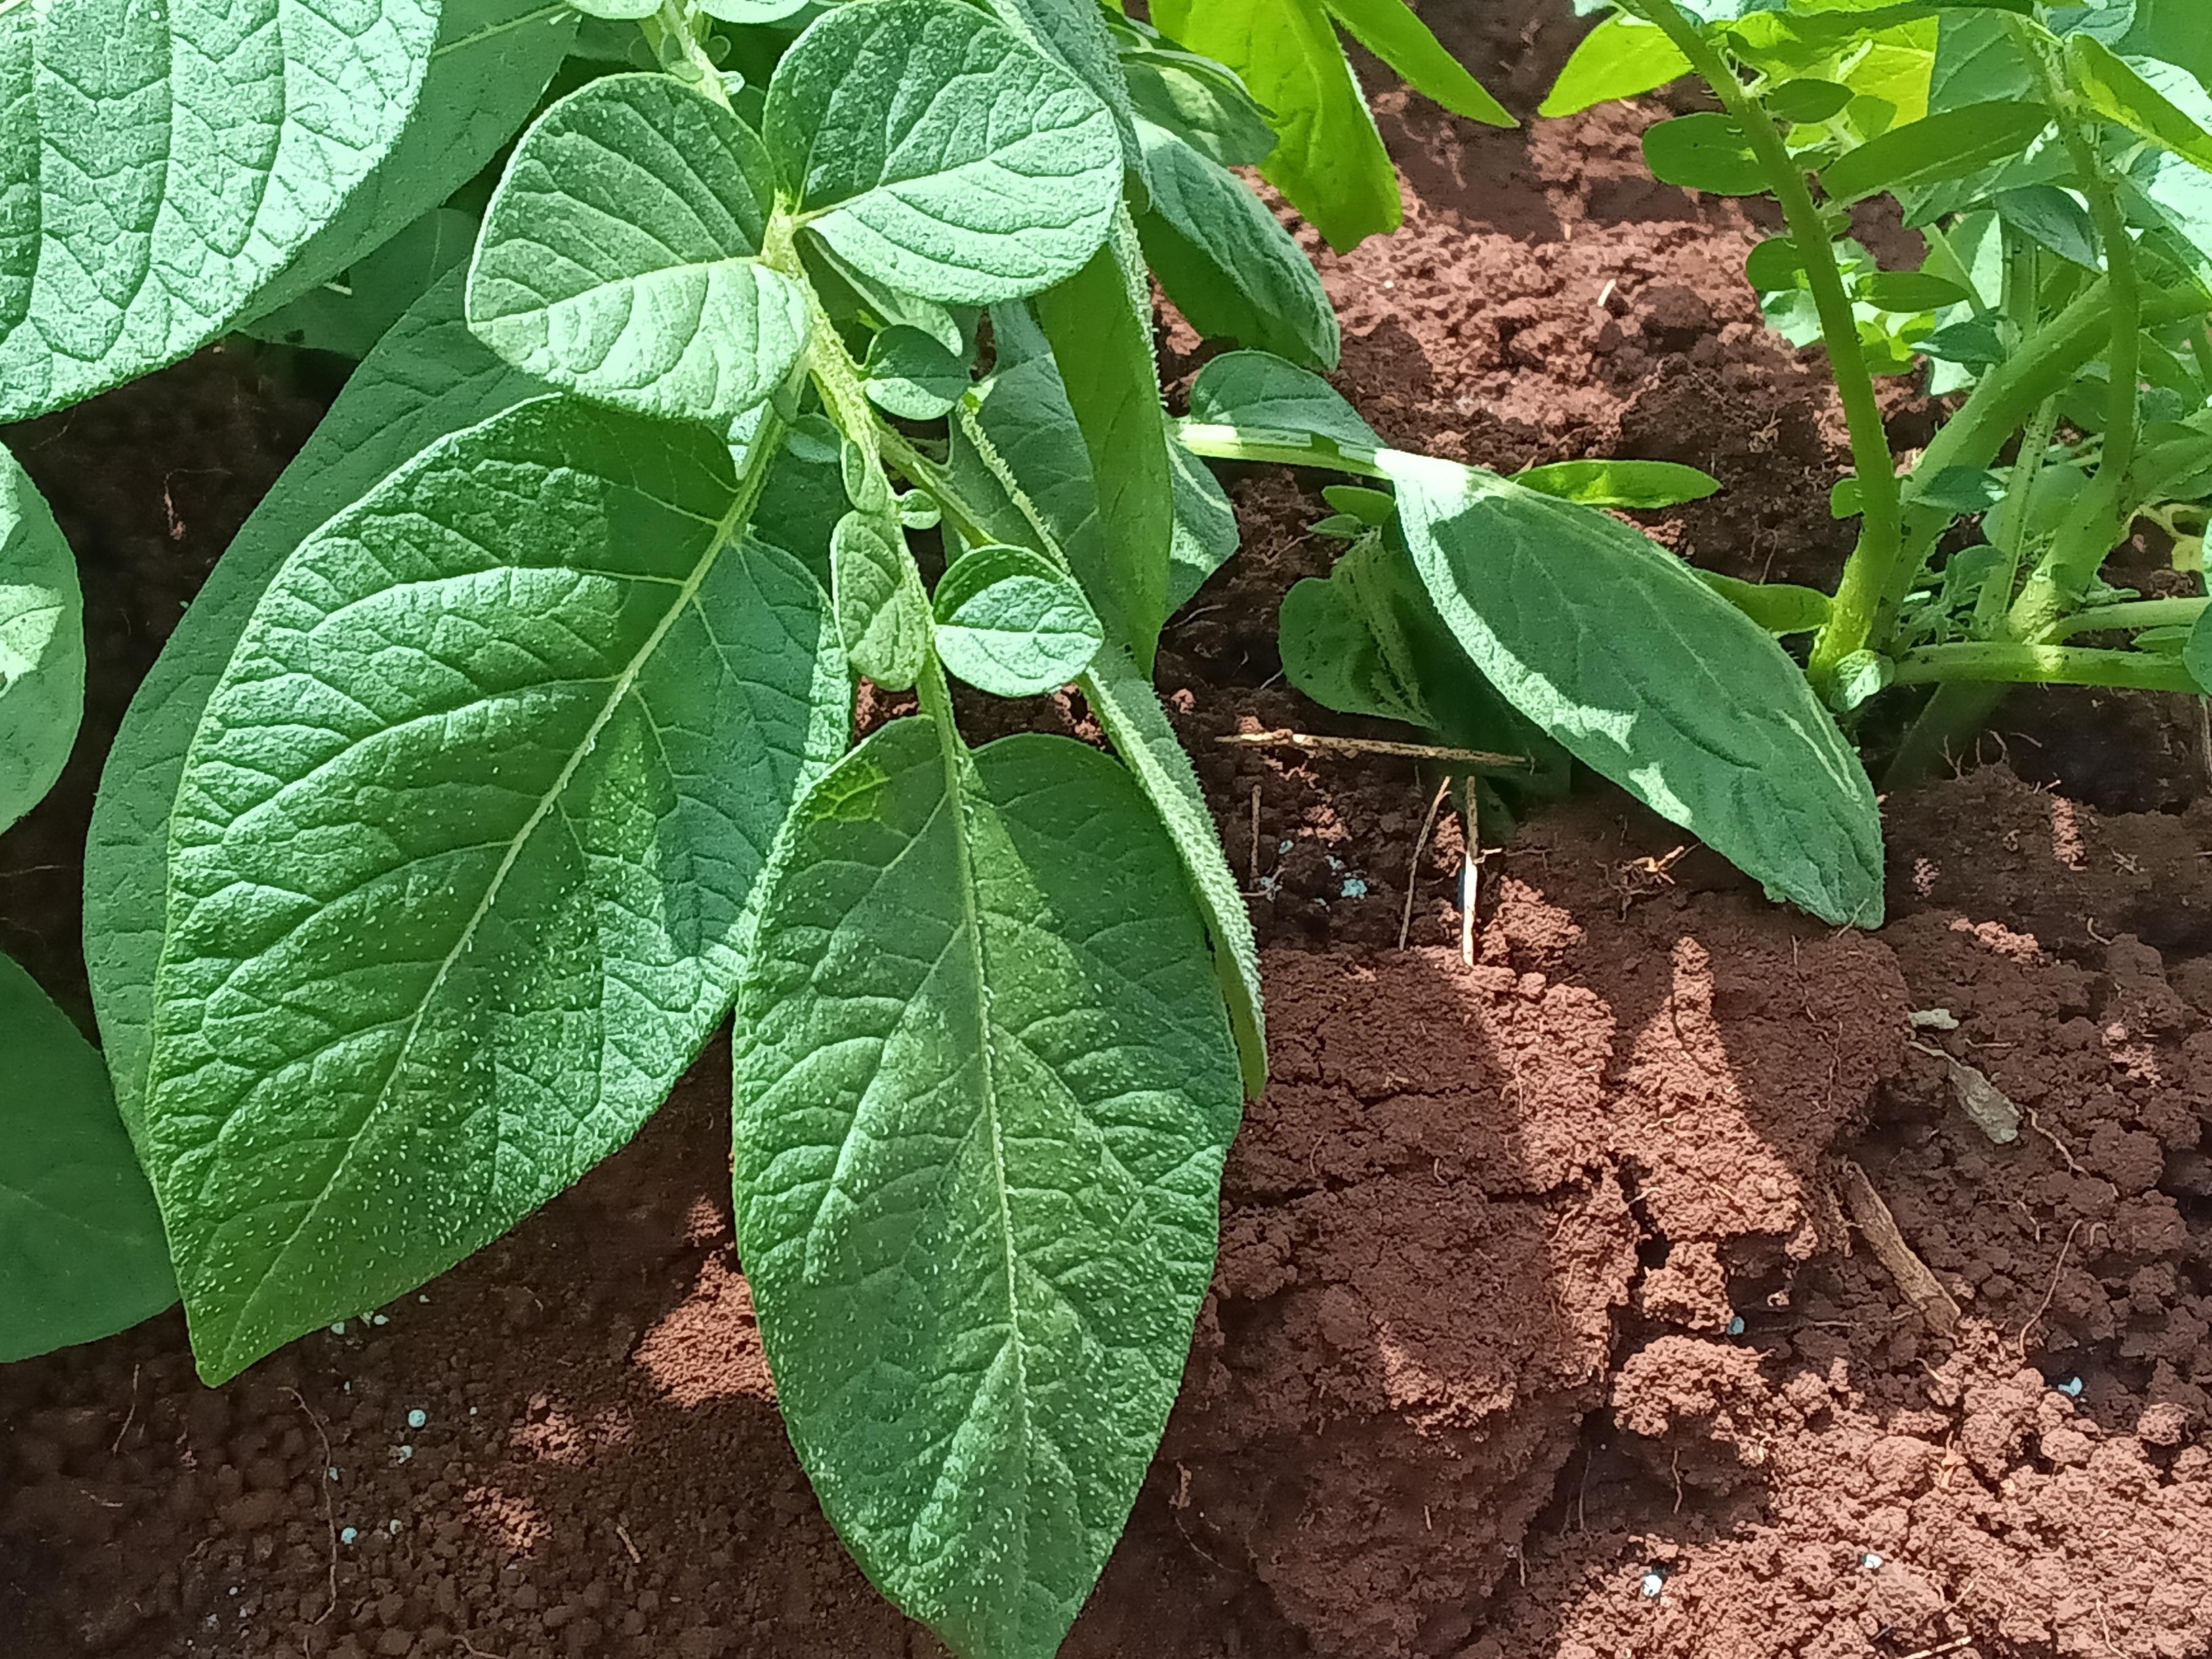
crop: potato
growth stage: emergence
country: Kenya
